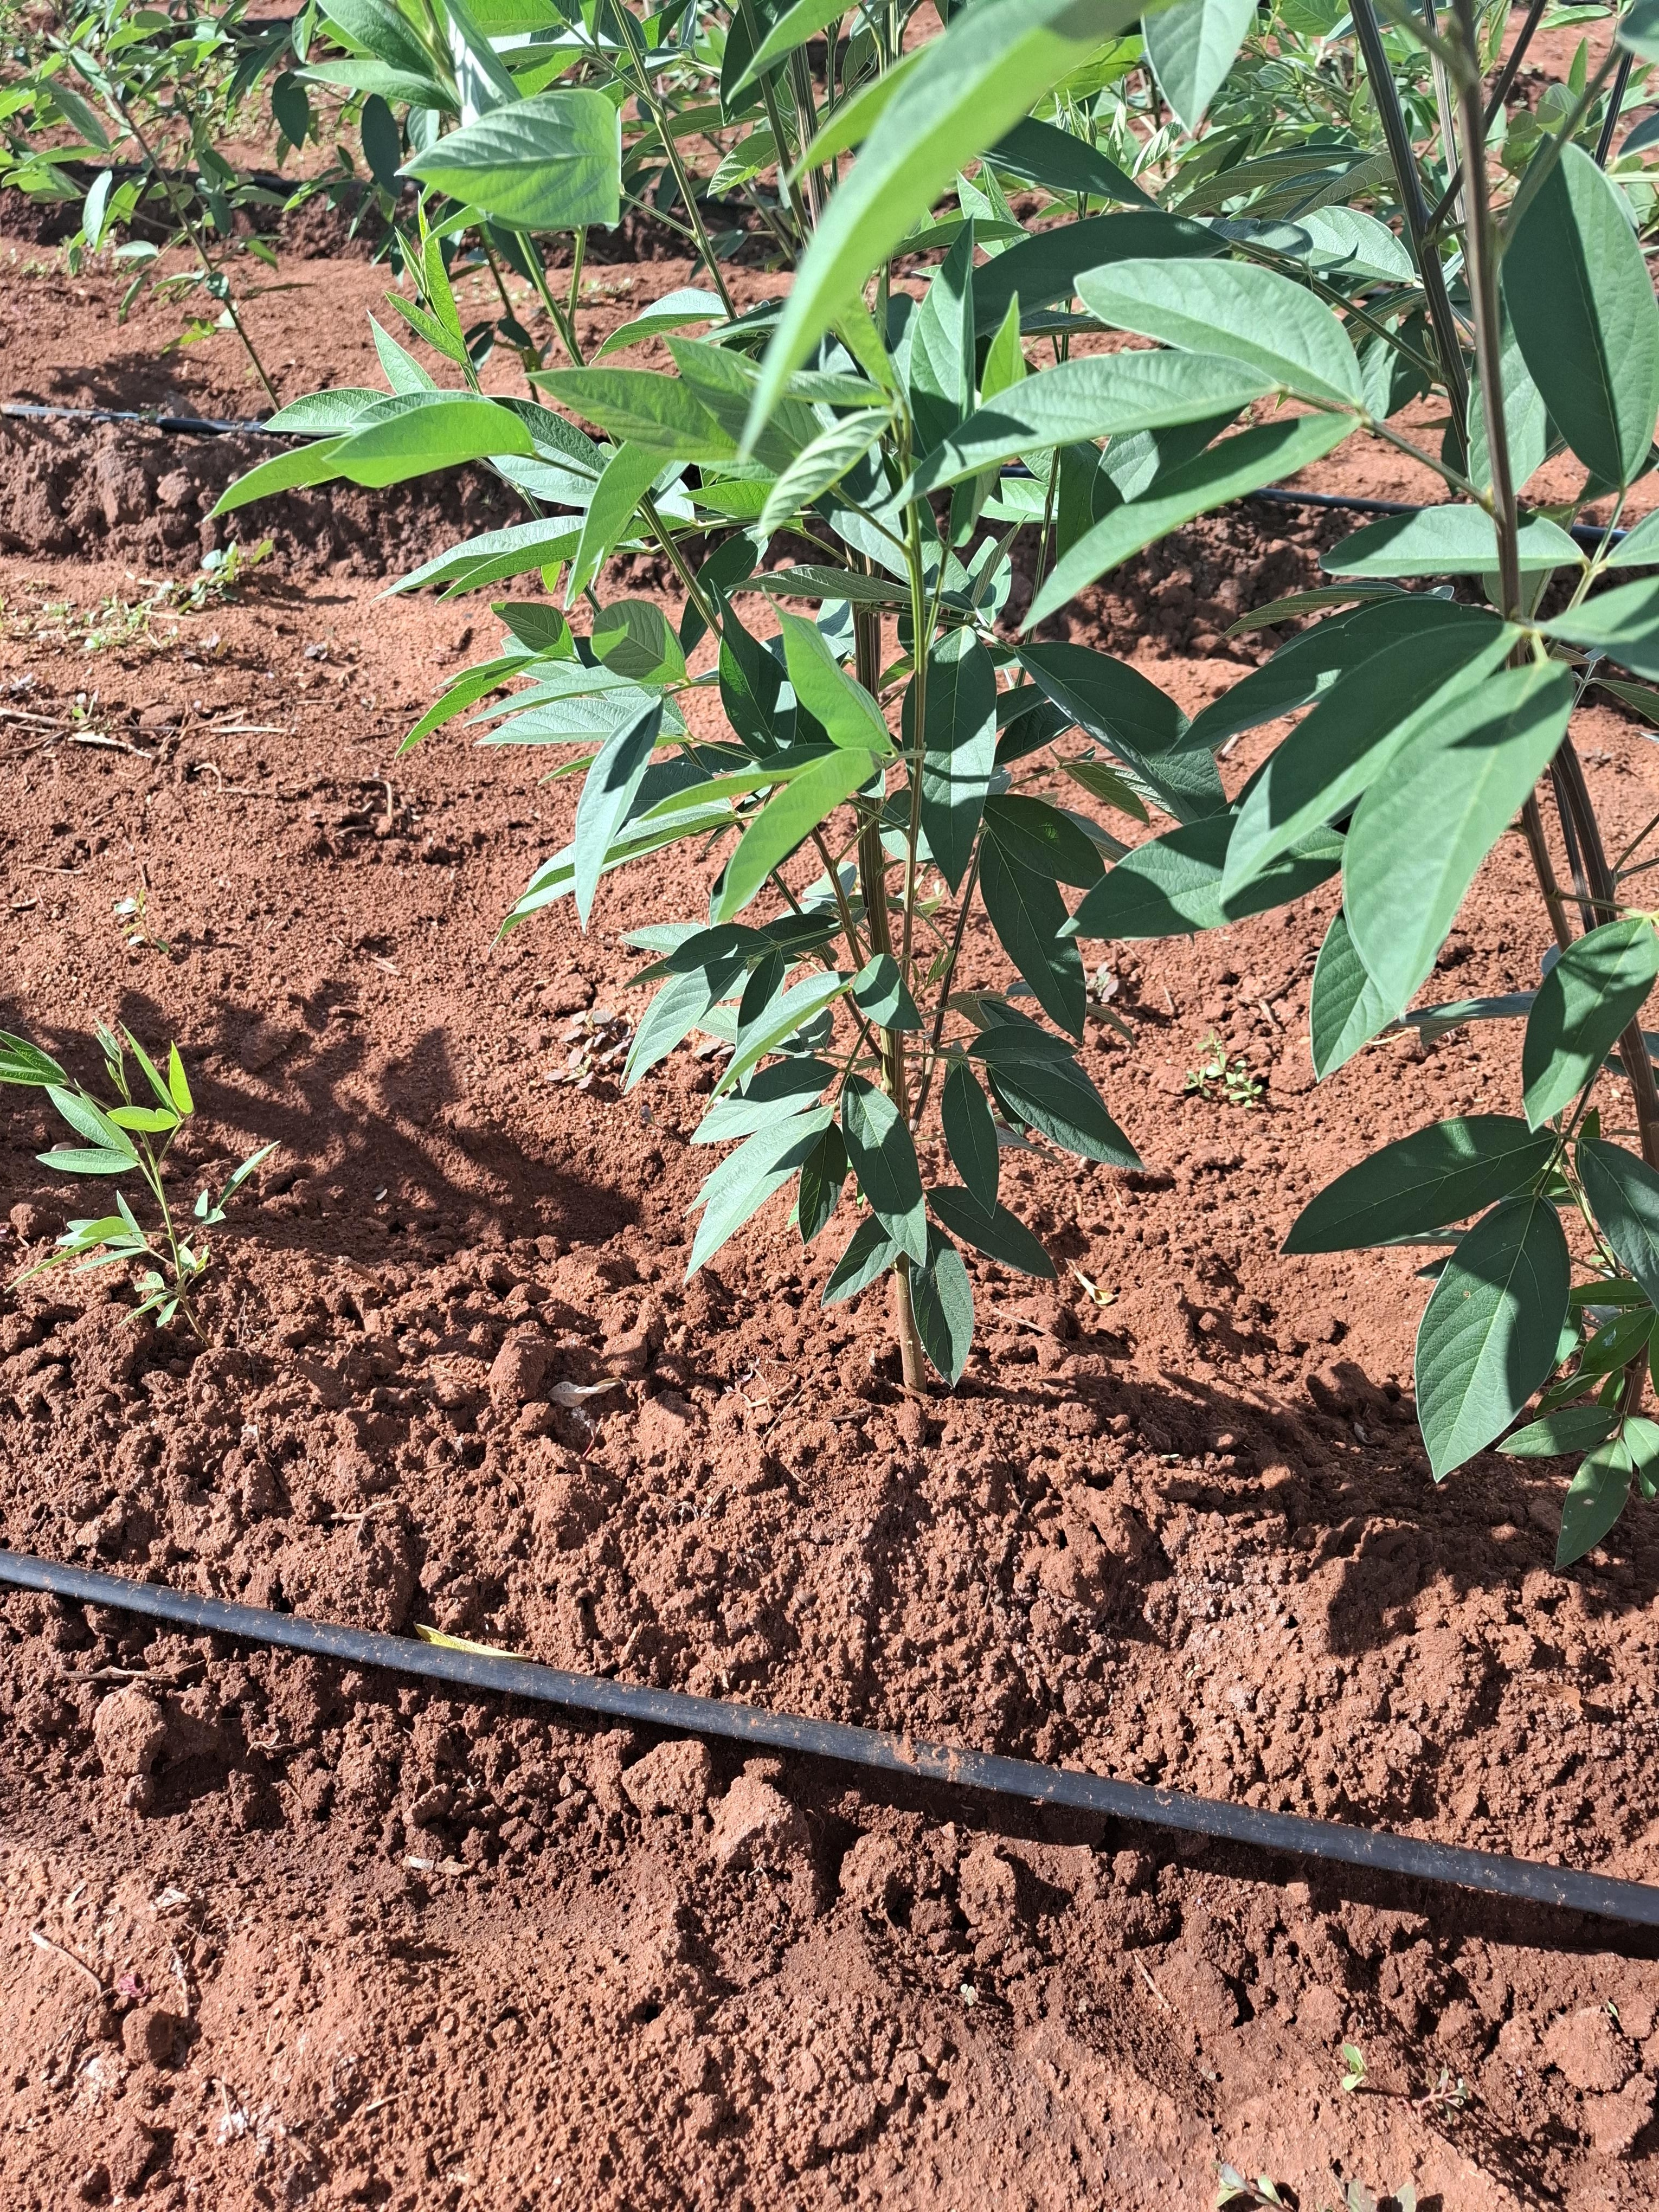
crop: pigeonpea
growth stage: flowering
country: Kenya
